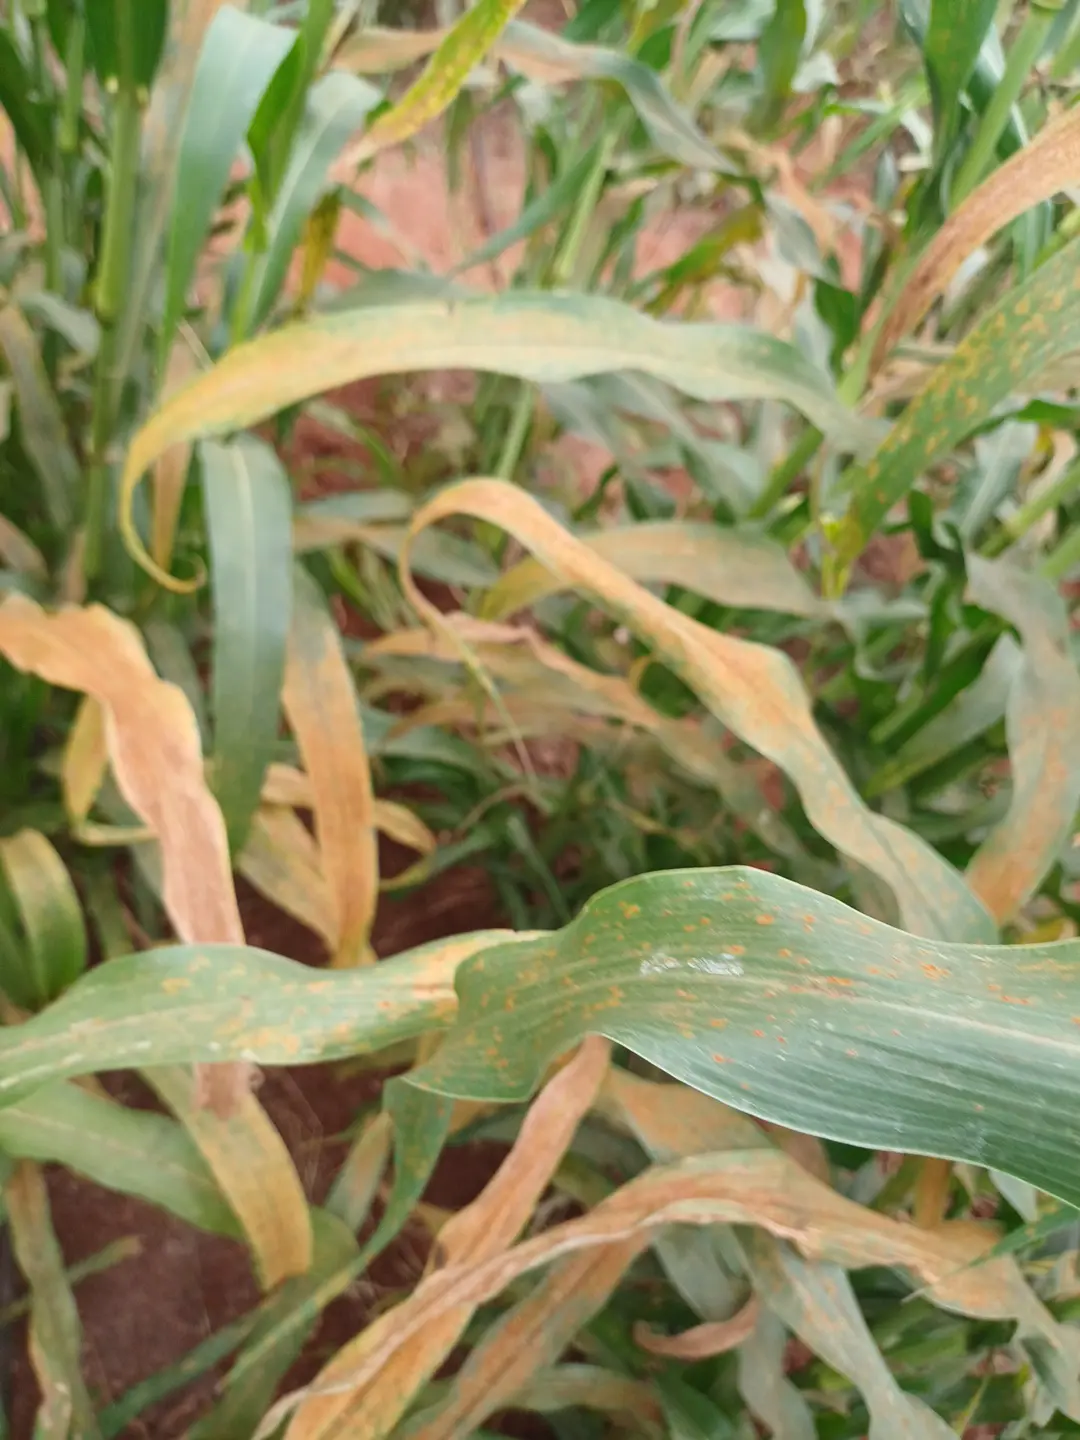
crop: pearl millet
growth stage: filling grain
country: Kenya
